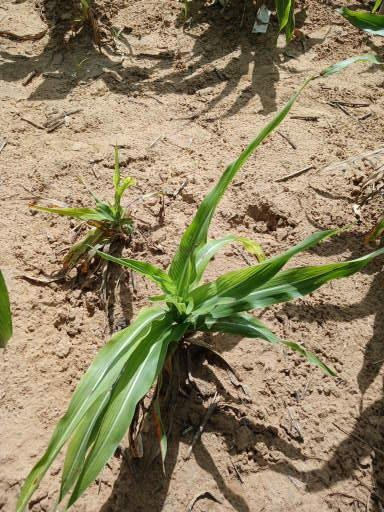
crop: sorghum
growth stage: vegetative
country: Senegal
